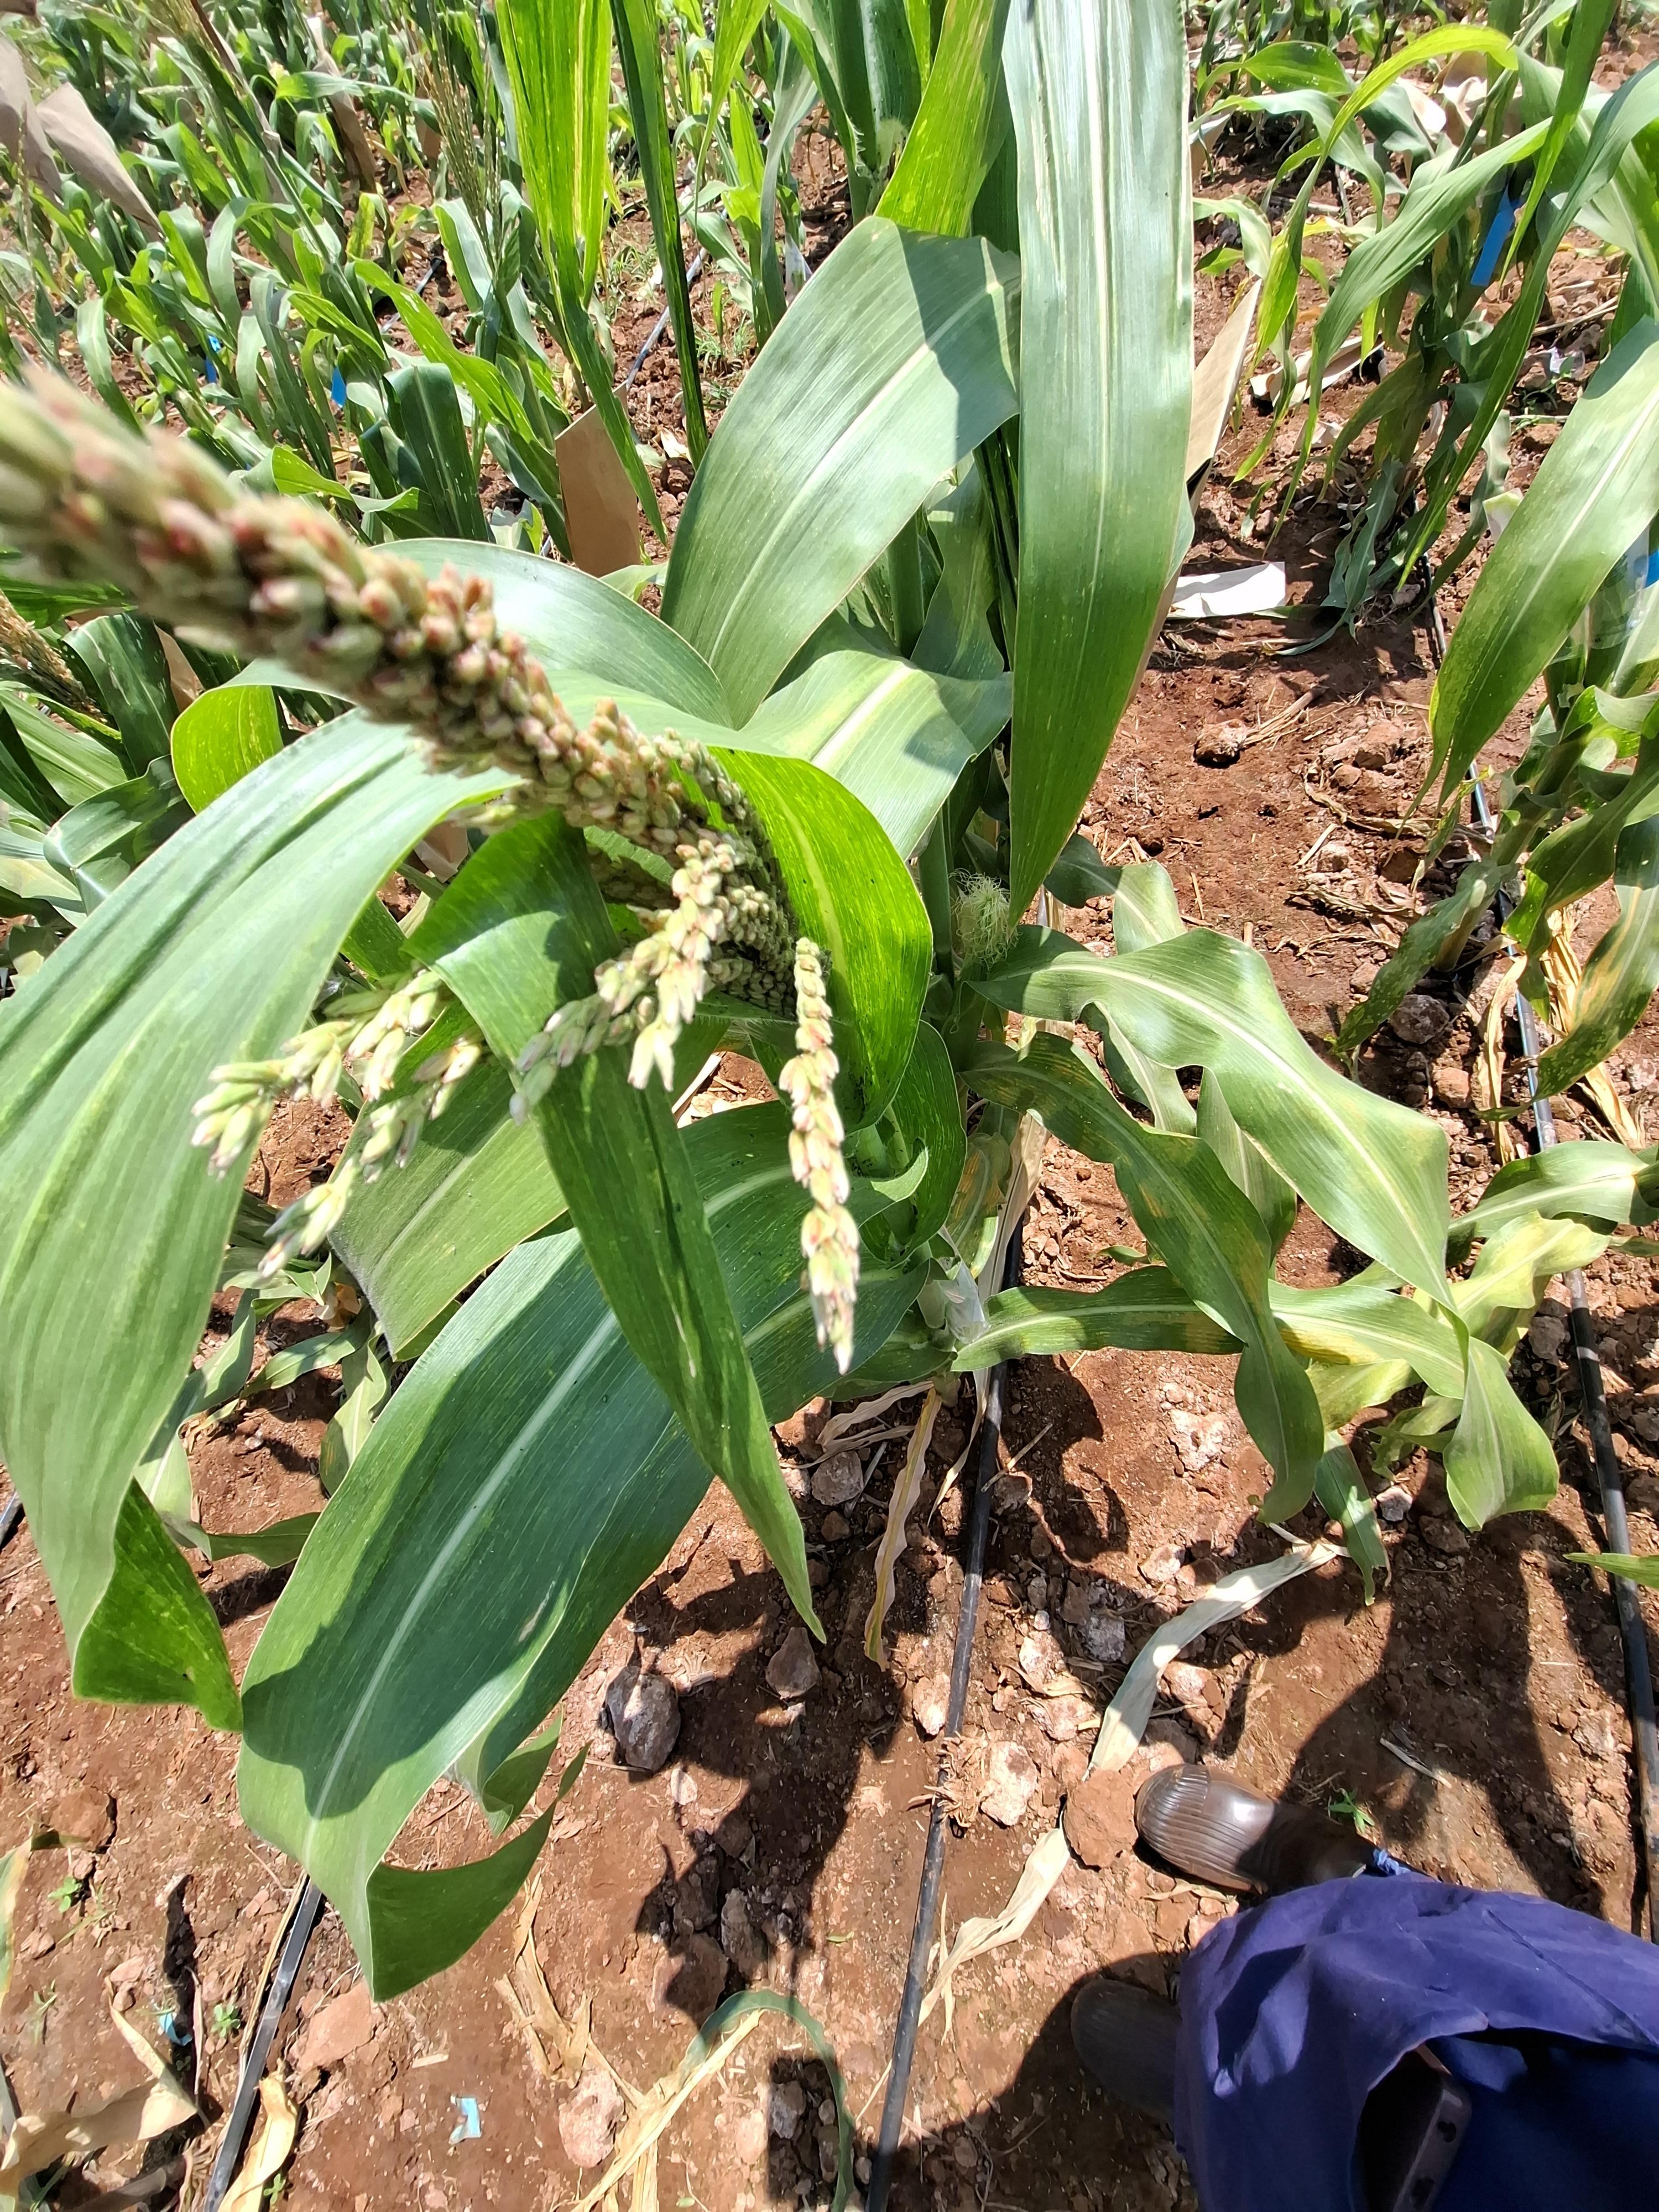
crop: maize
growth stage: flowering
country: Kenya
